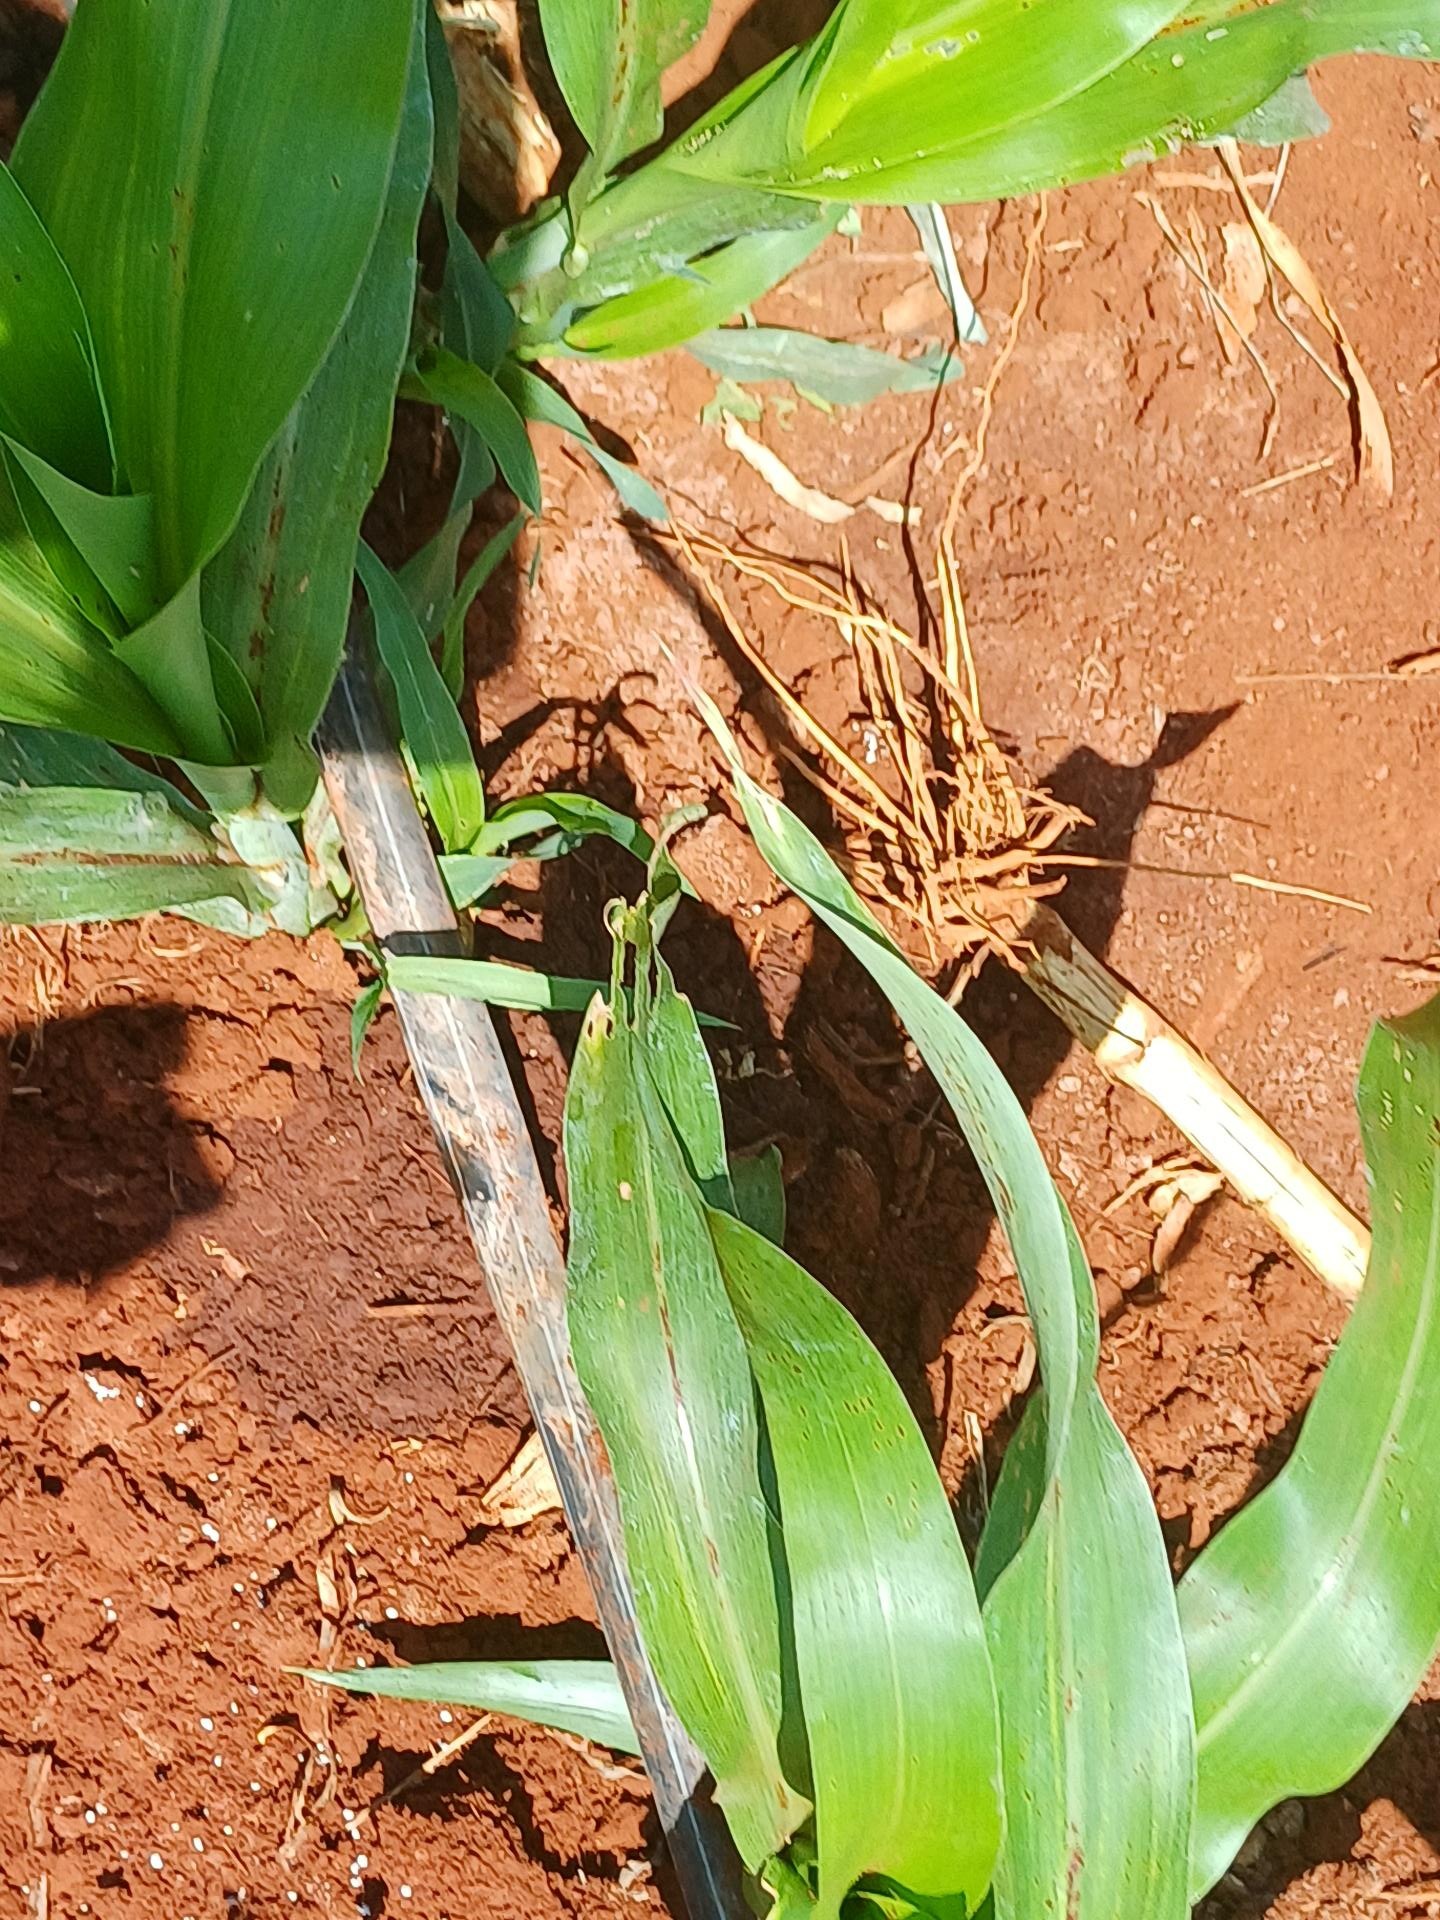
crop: sorghum
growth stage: vegetative
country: Kenya
